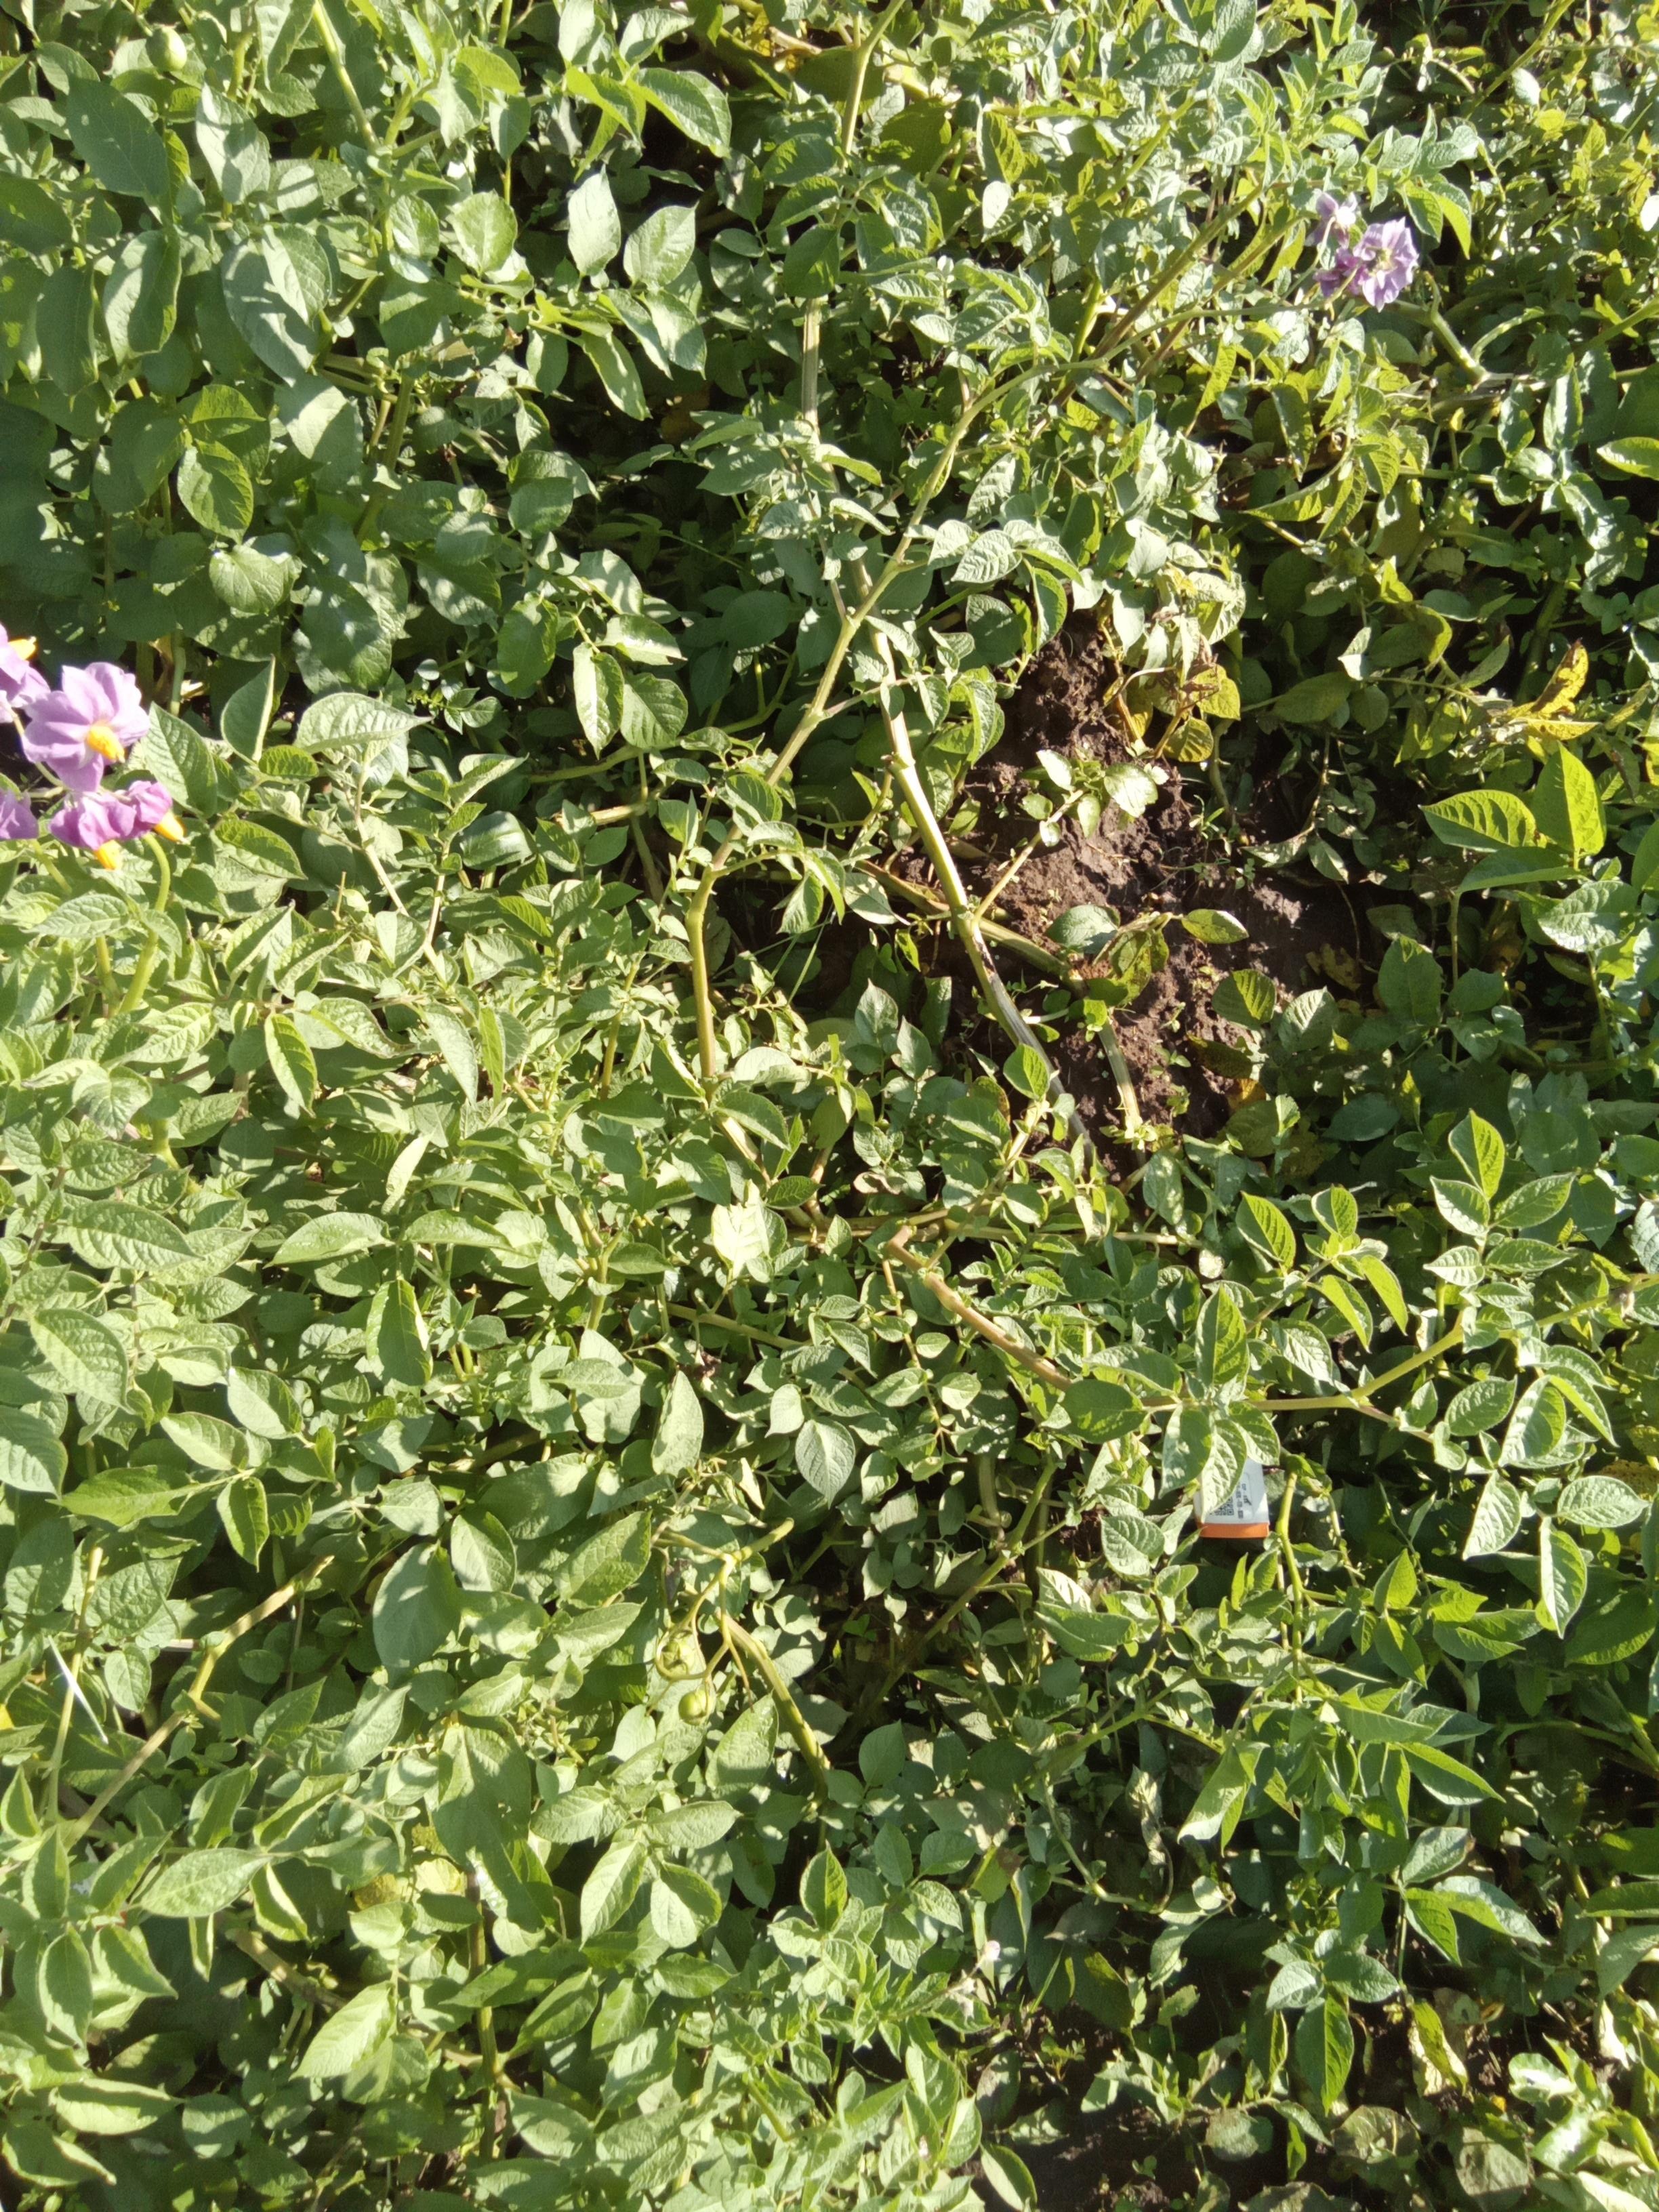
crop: potato
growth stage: flowering
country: Kenya
